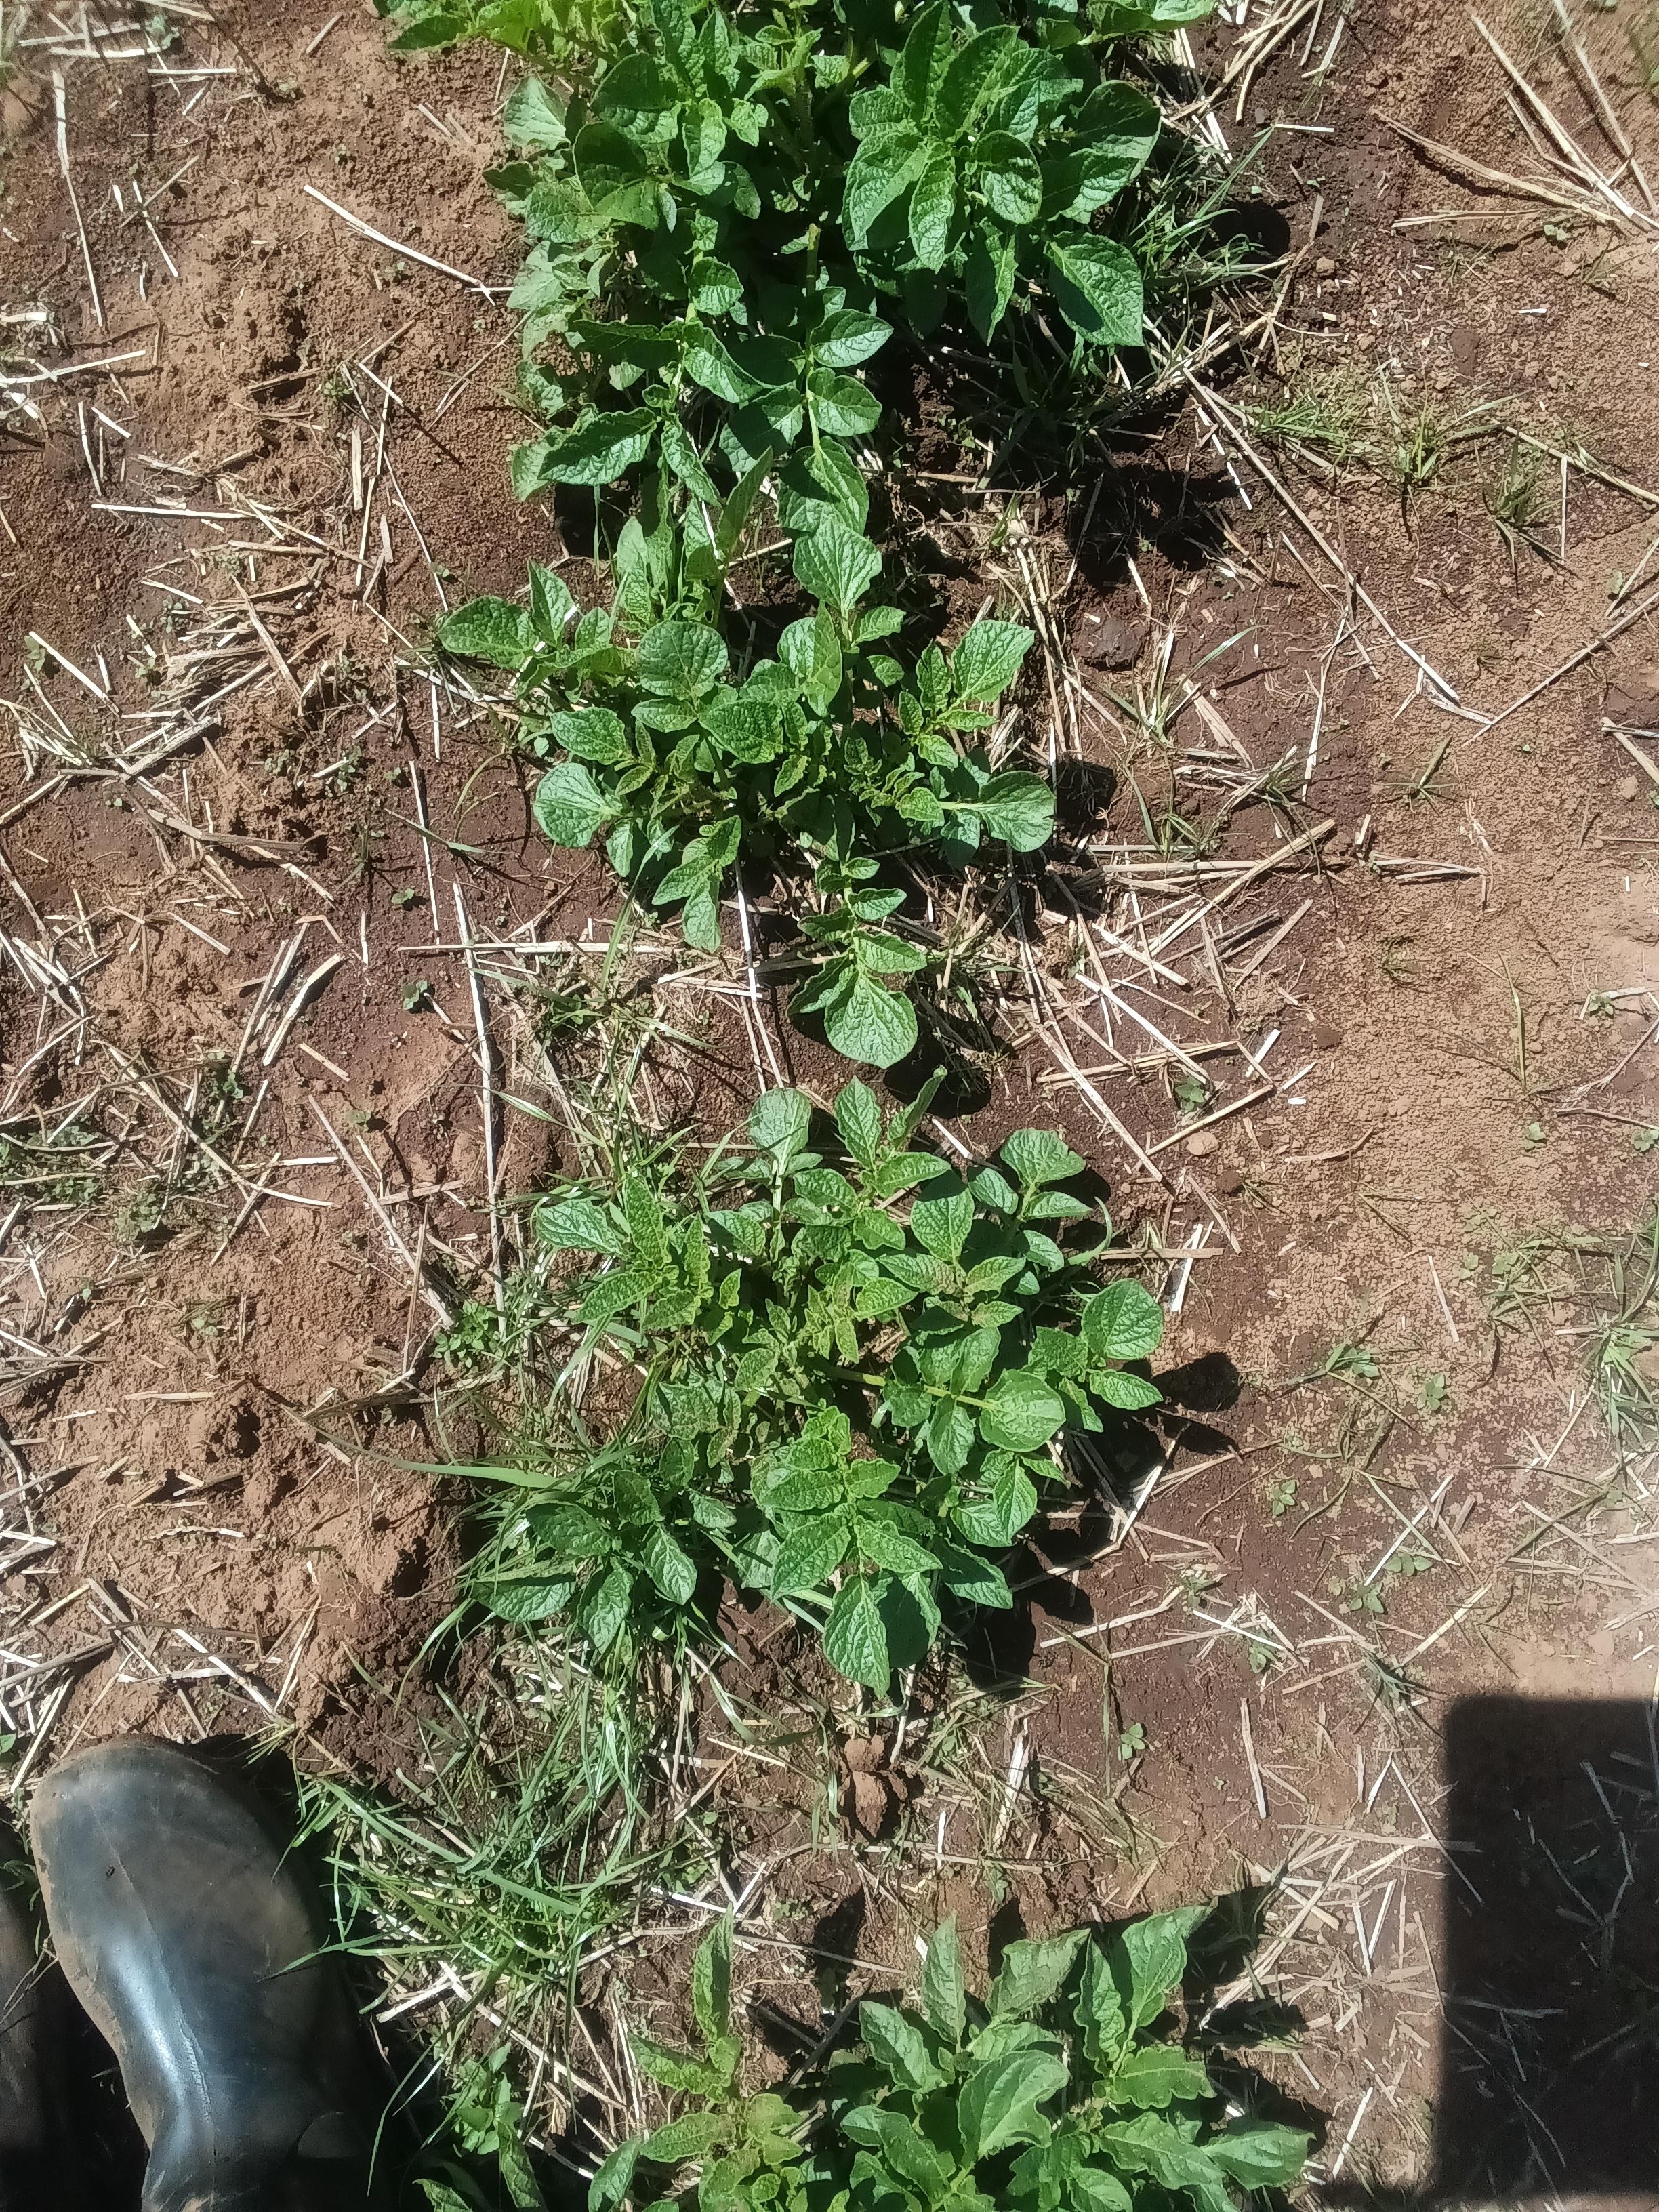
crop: potato
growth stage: vegetative
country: Kenya
